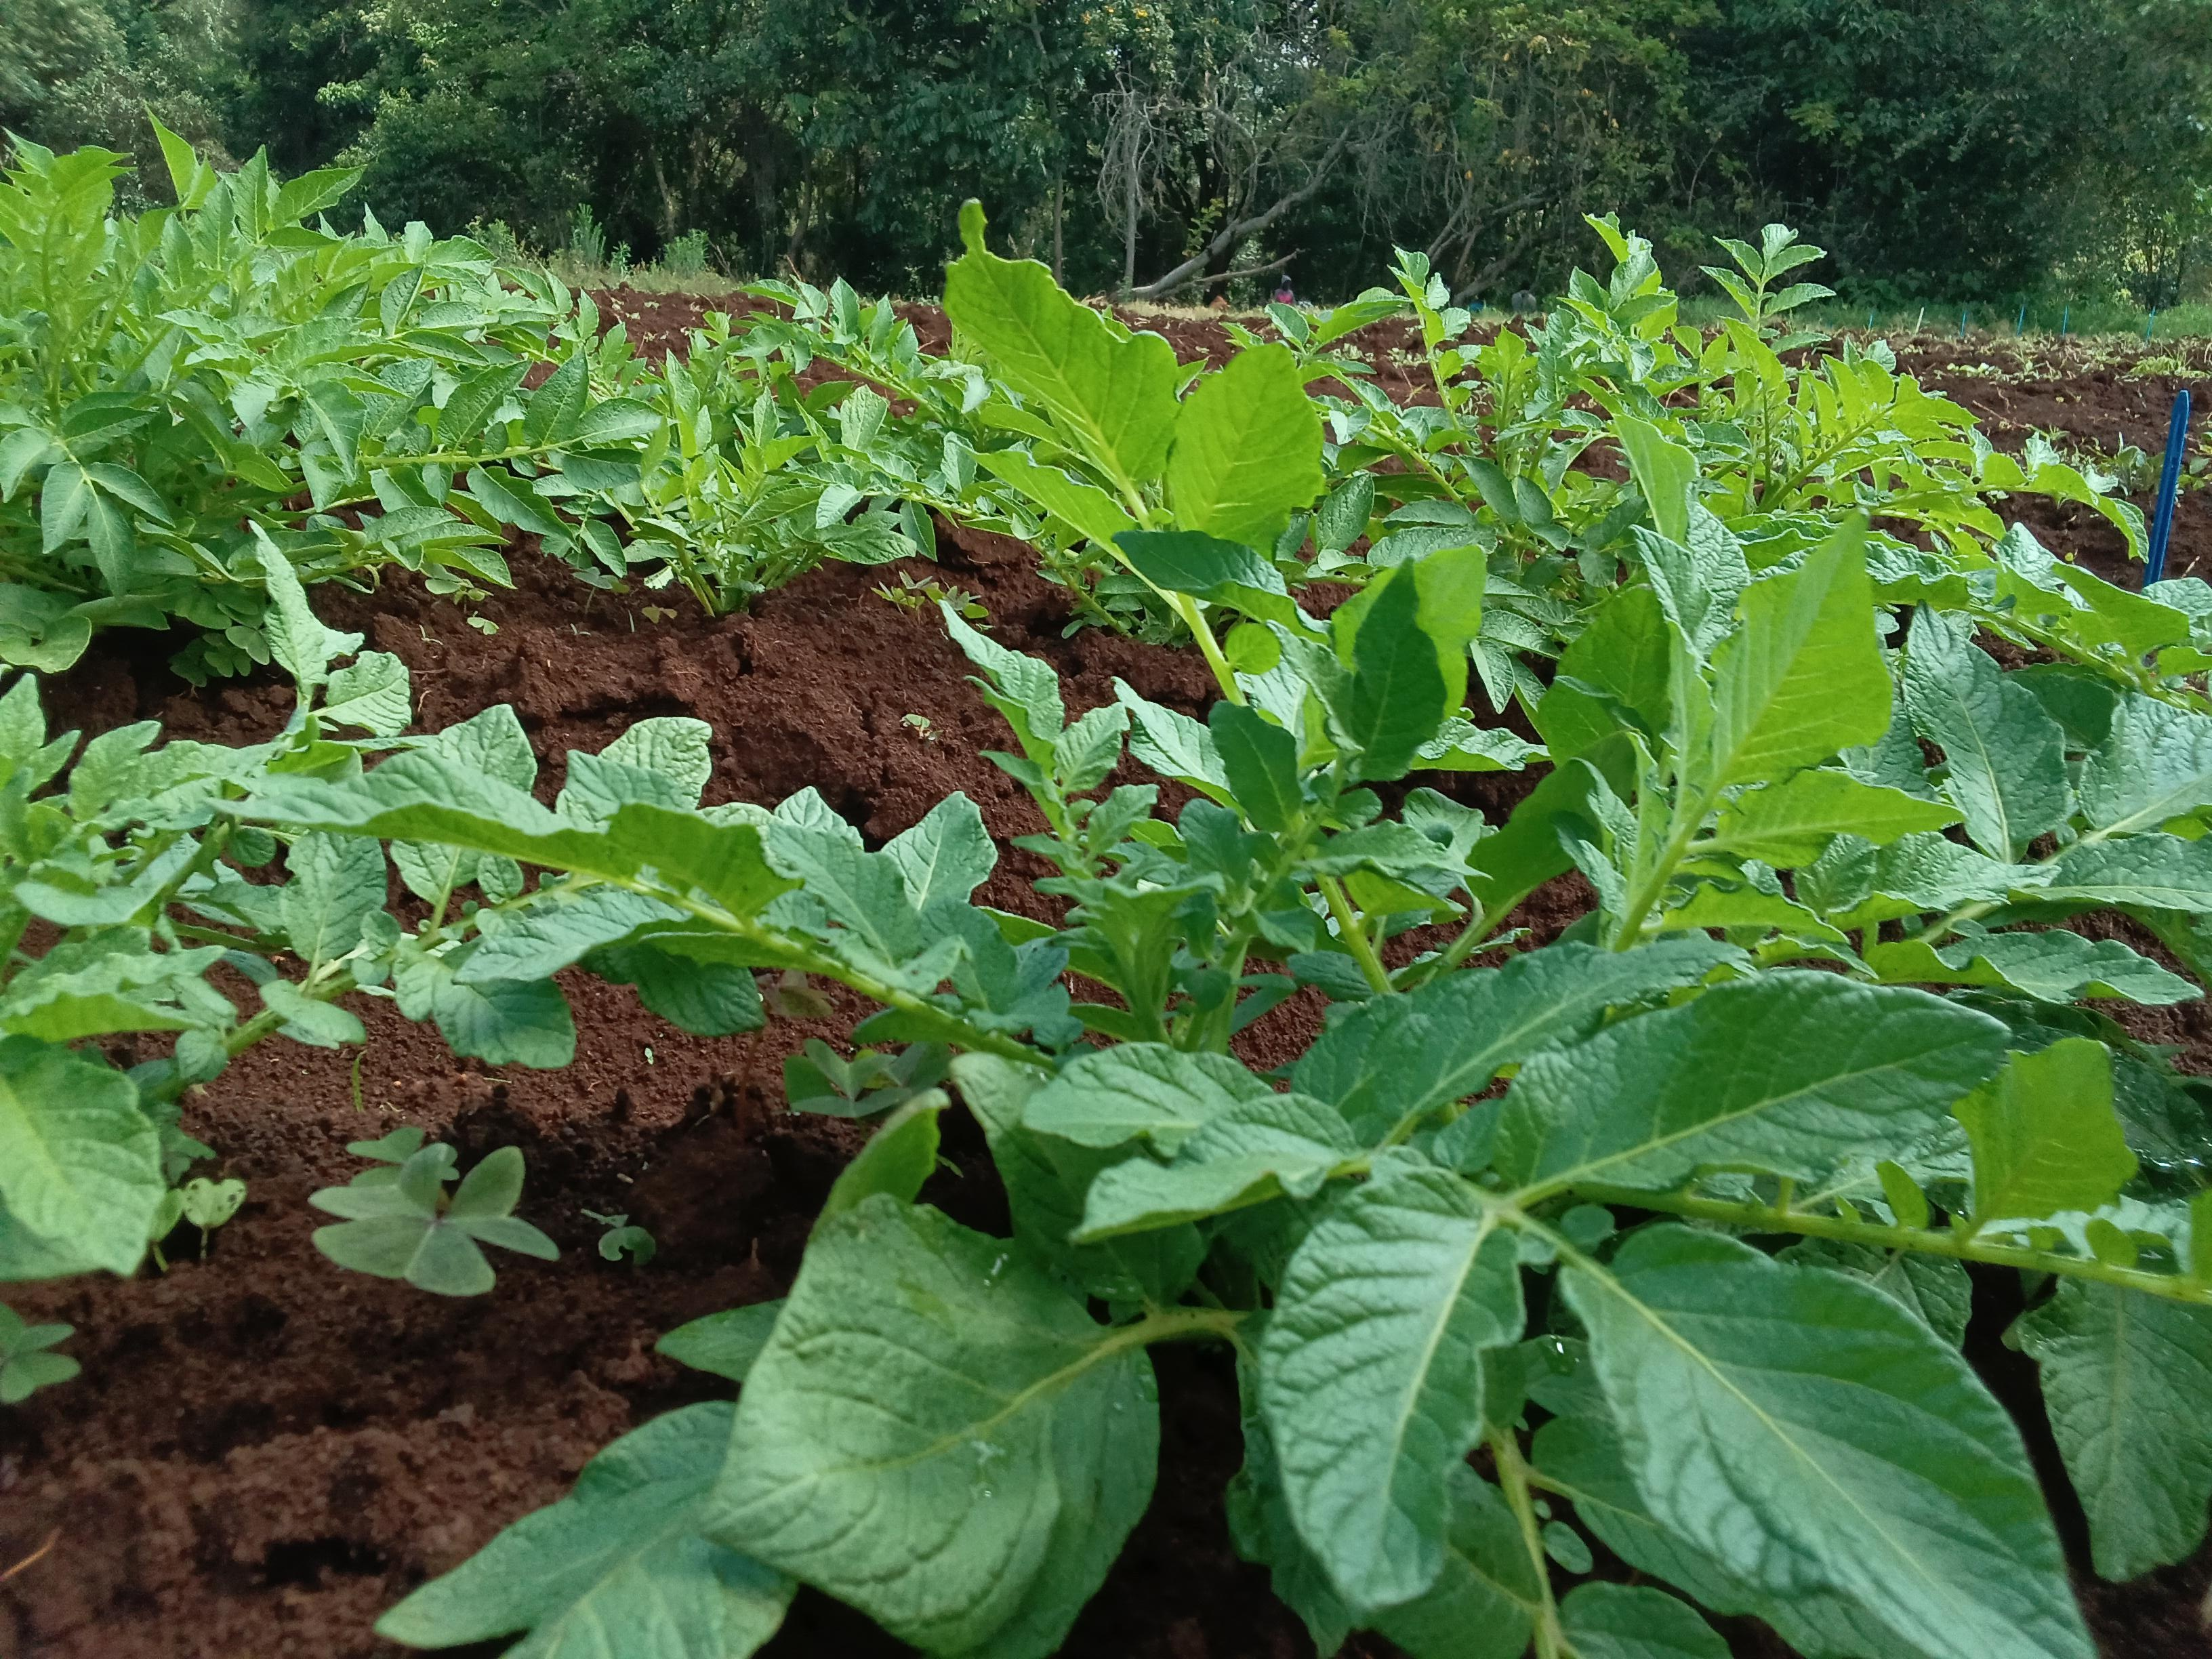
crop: potato
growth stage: vegetative
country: Kenya
